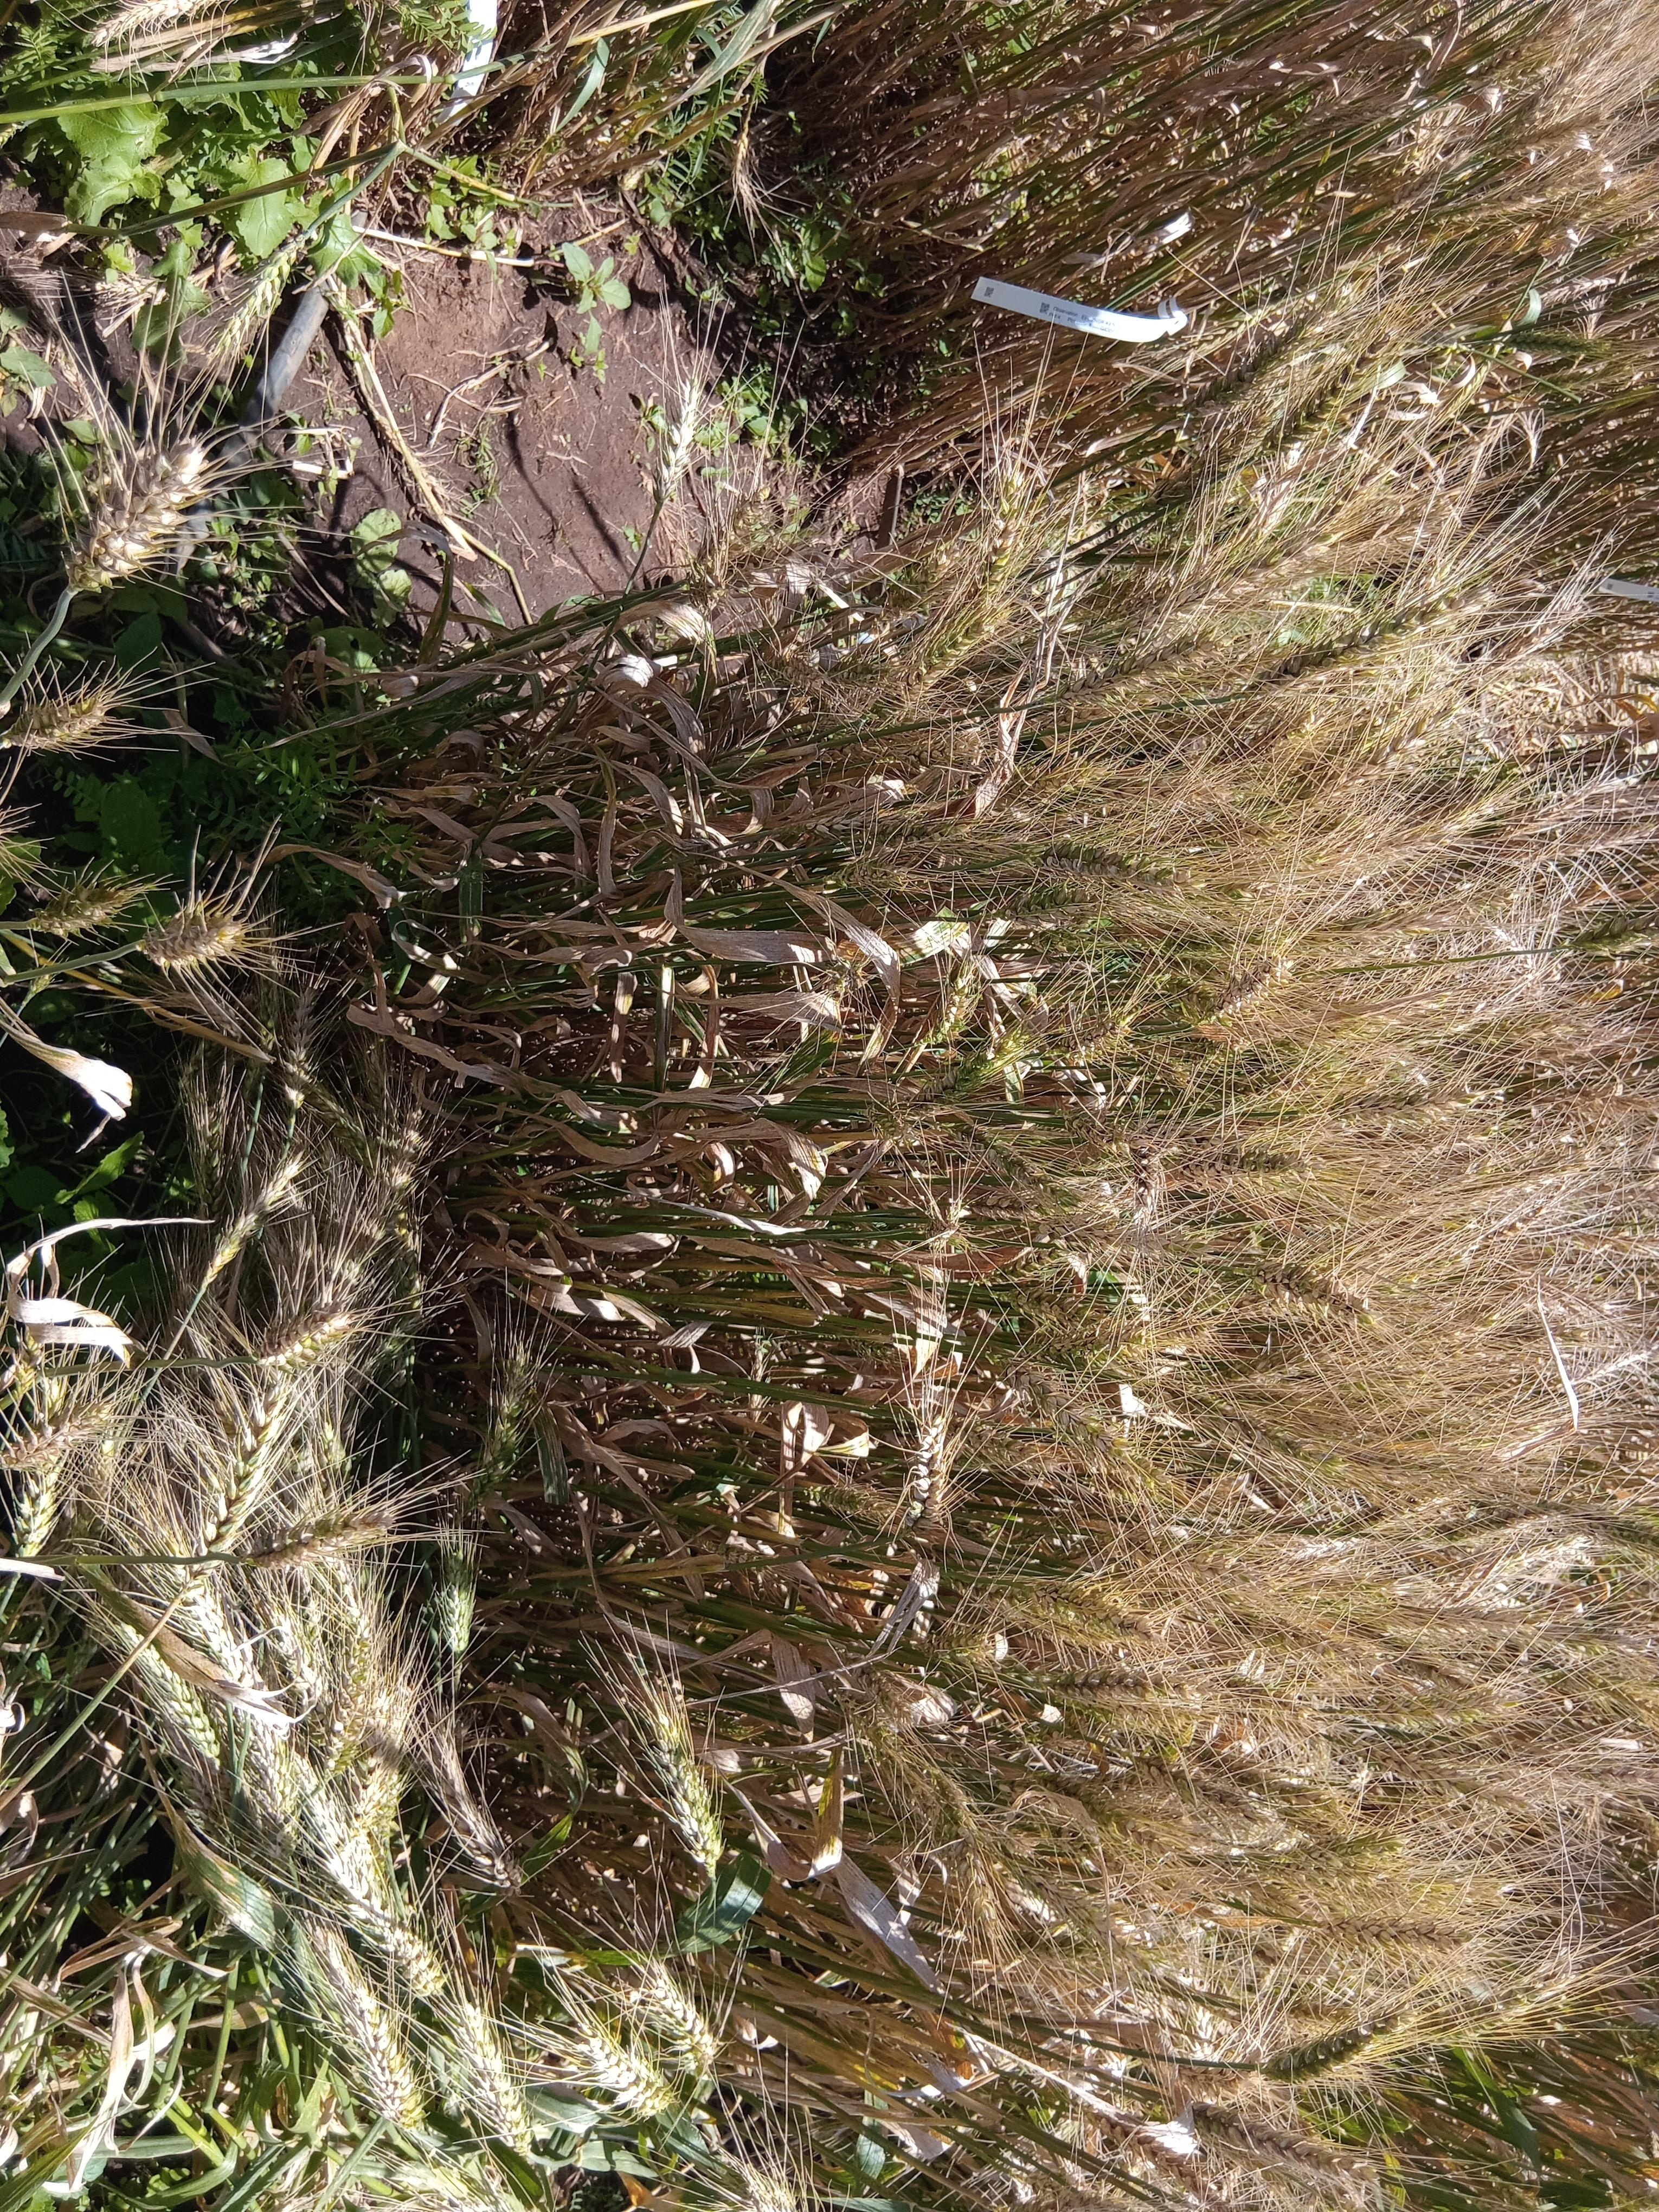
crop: wheat
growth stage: maturity
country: Kenya
